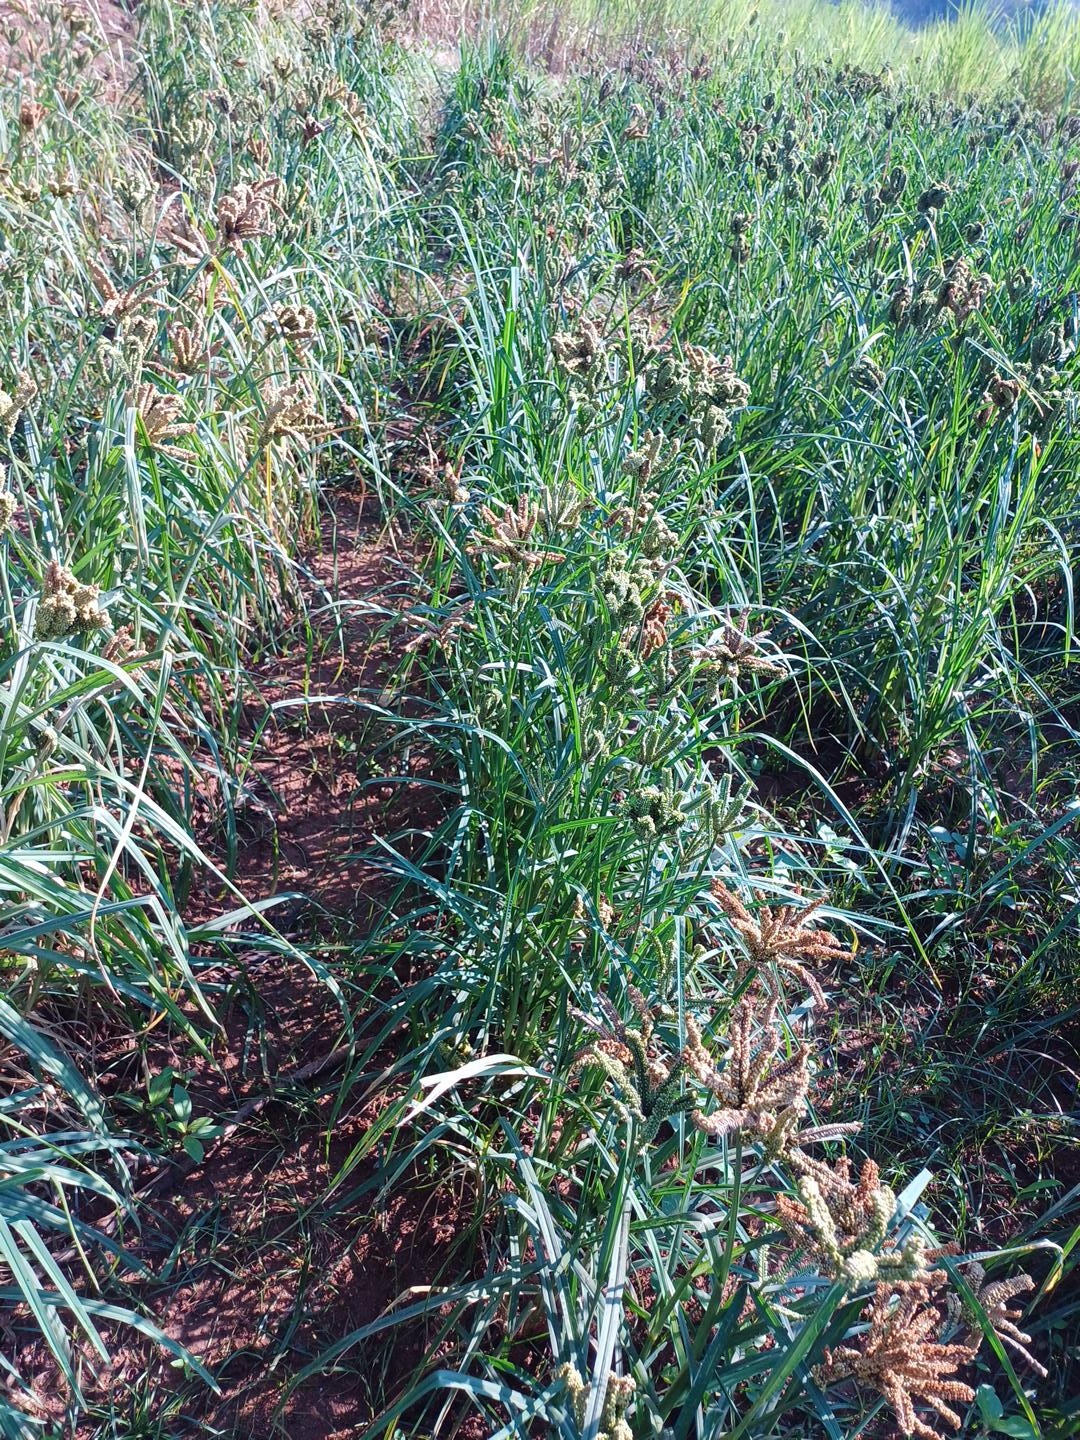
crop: finger millet
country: Kenya
